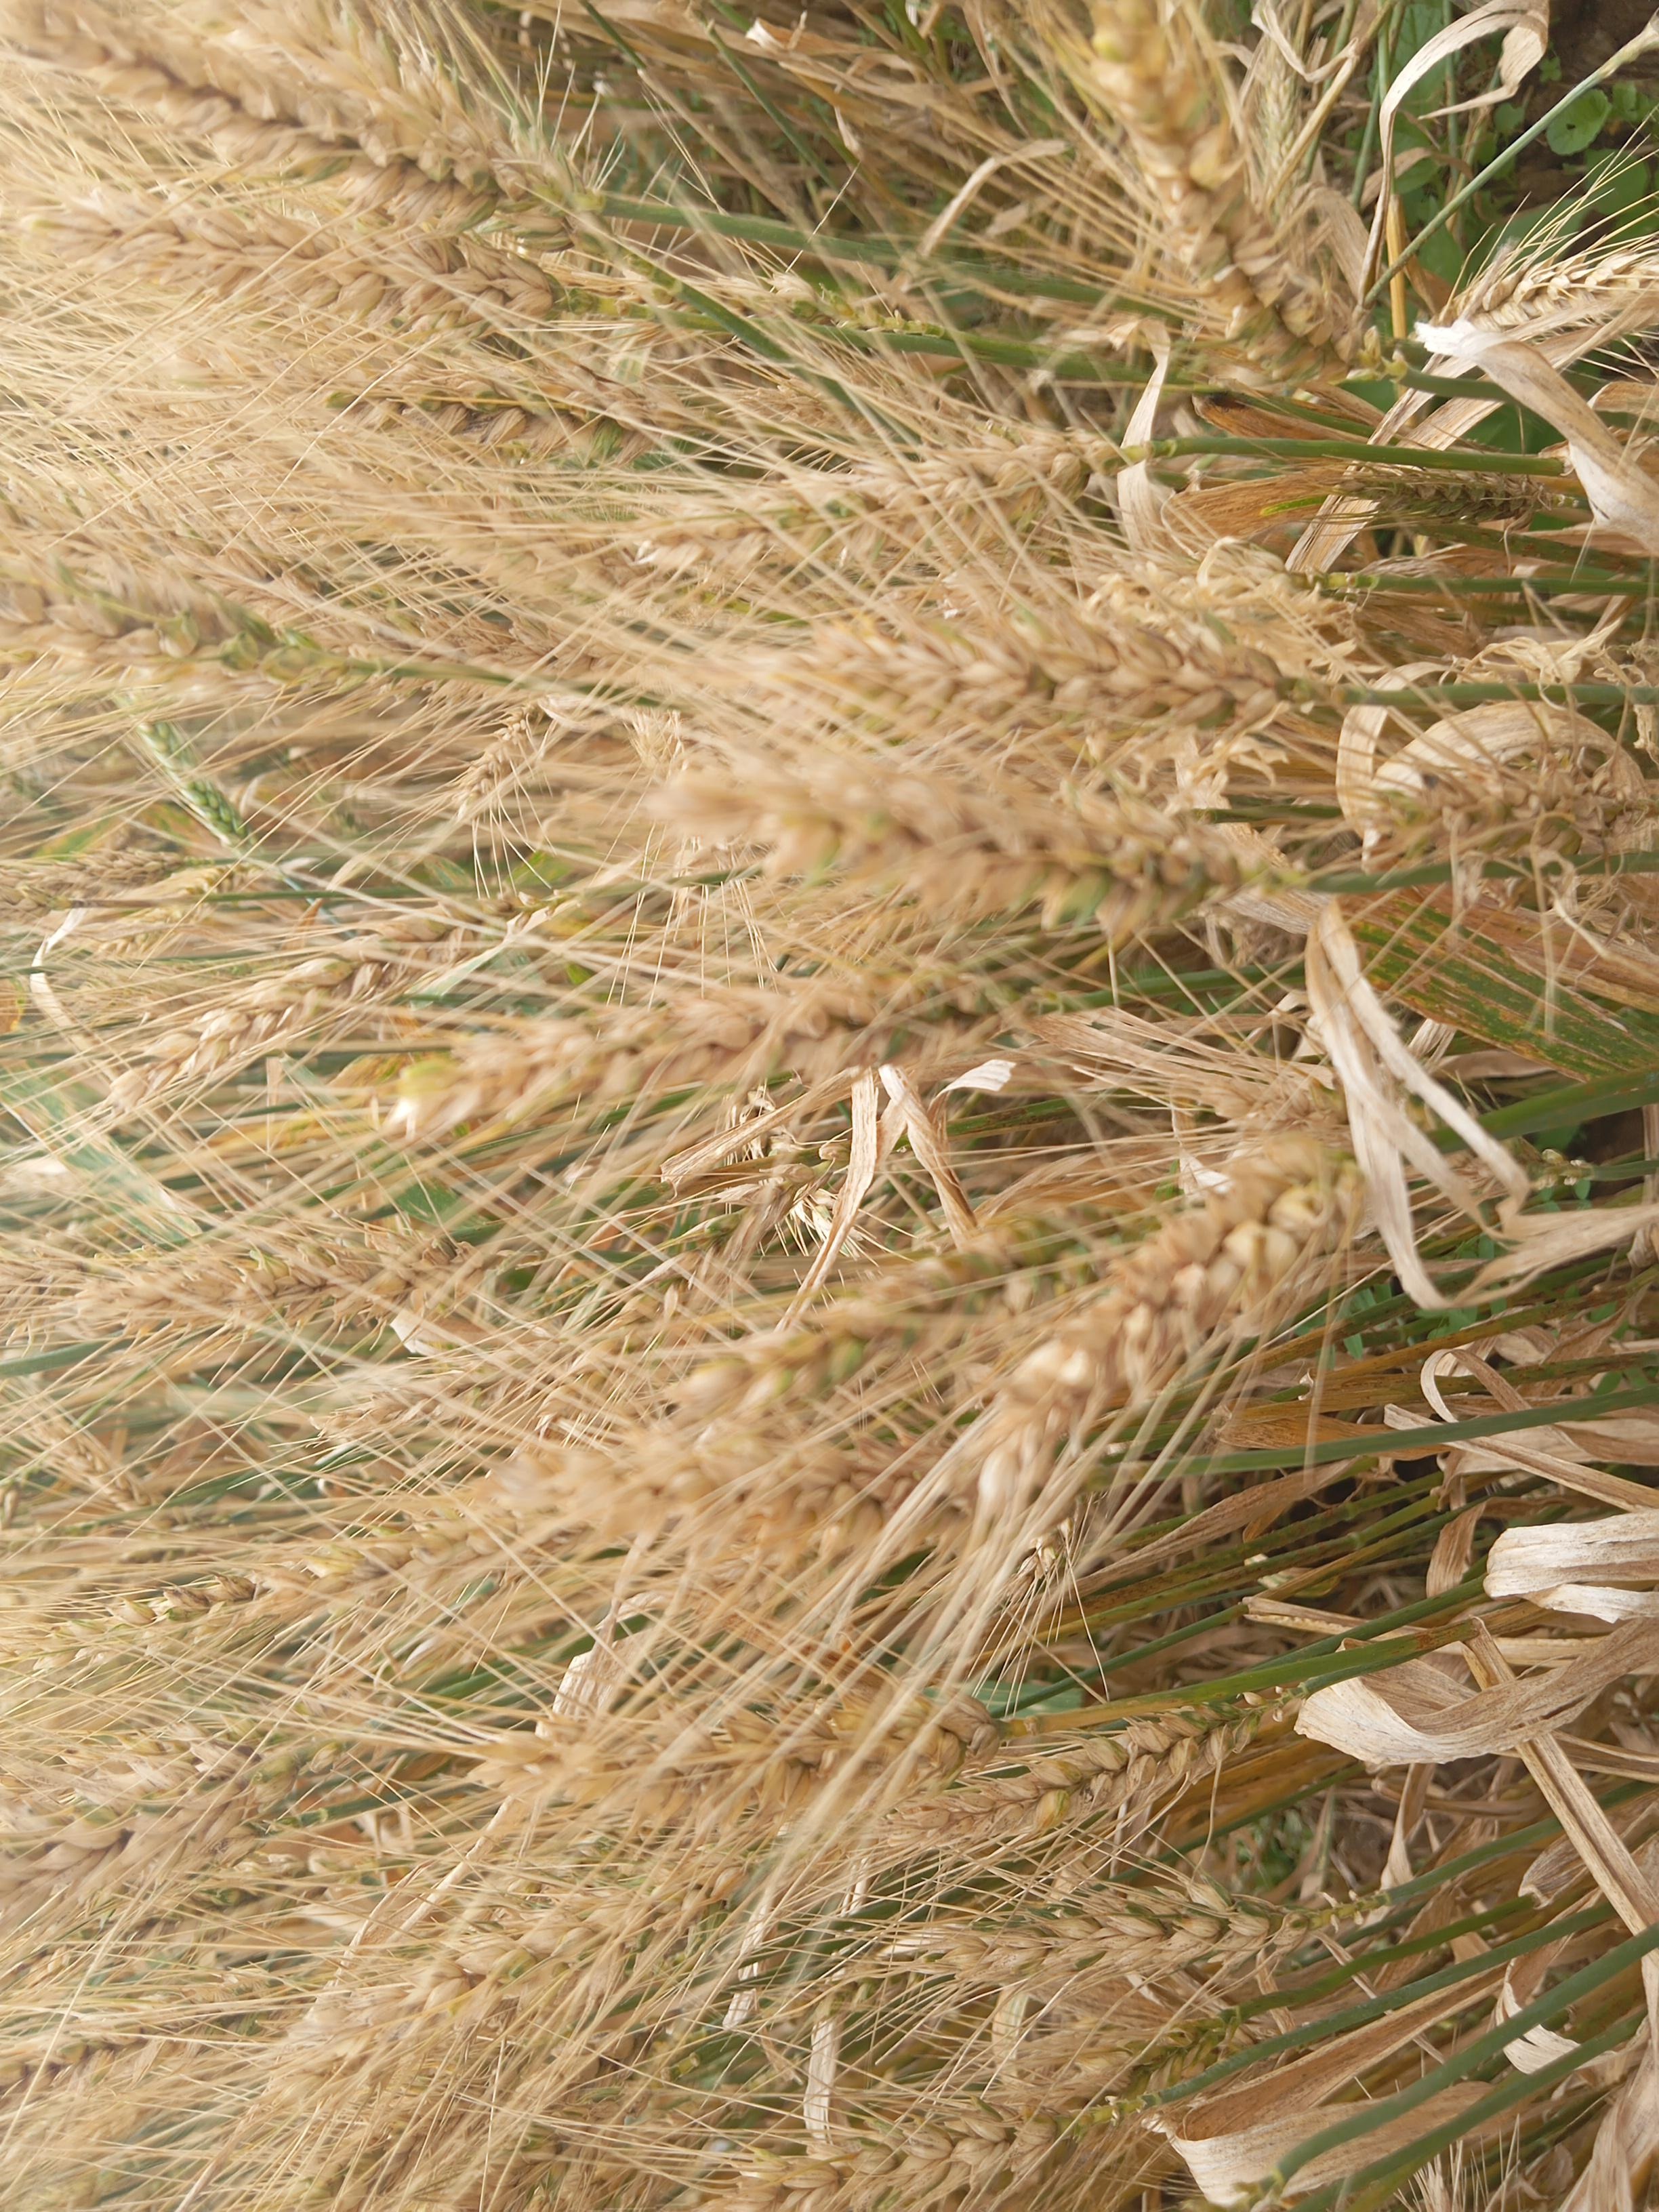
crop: wheat
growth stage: maturity
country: Kenya
